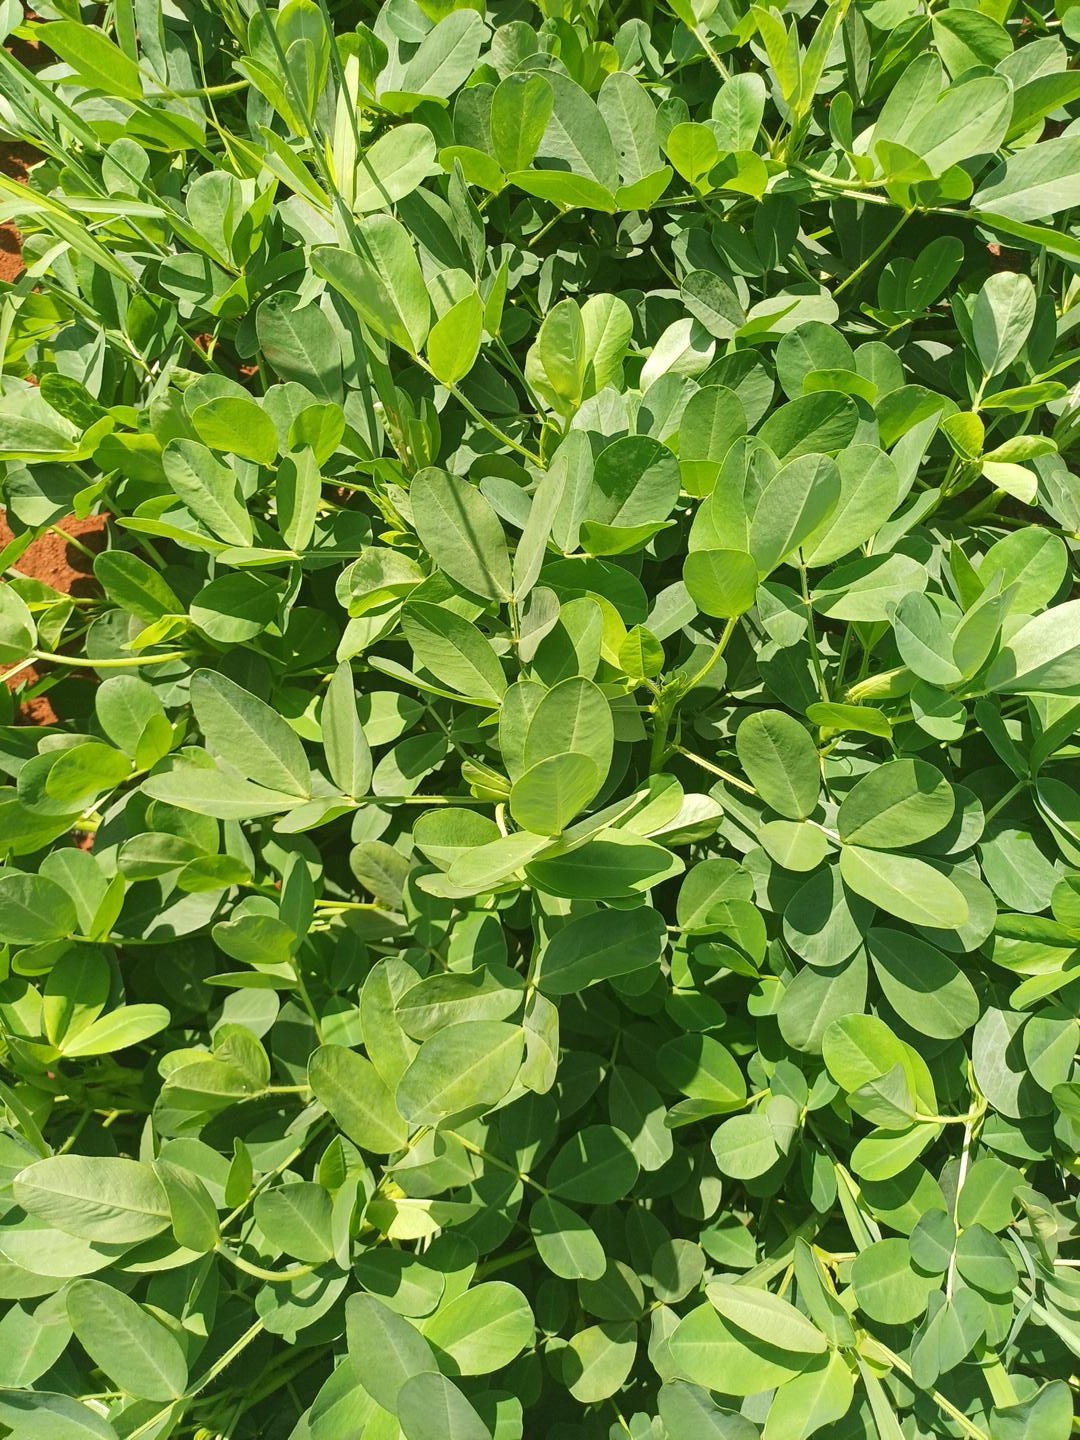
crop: groundnut
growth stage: flowering
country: Kenya
